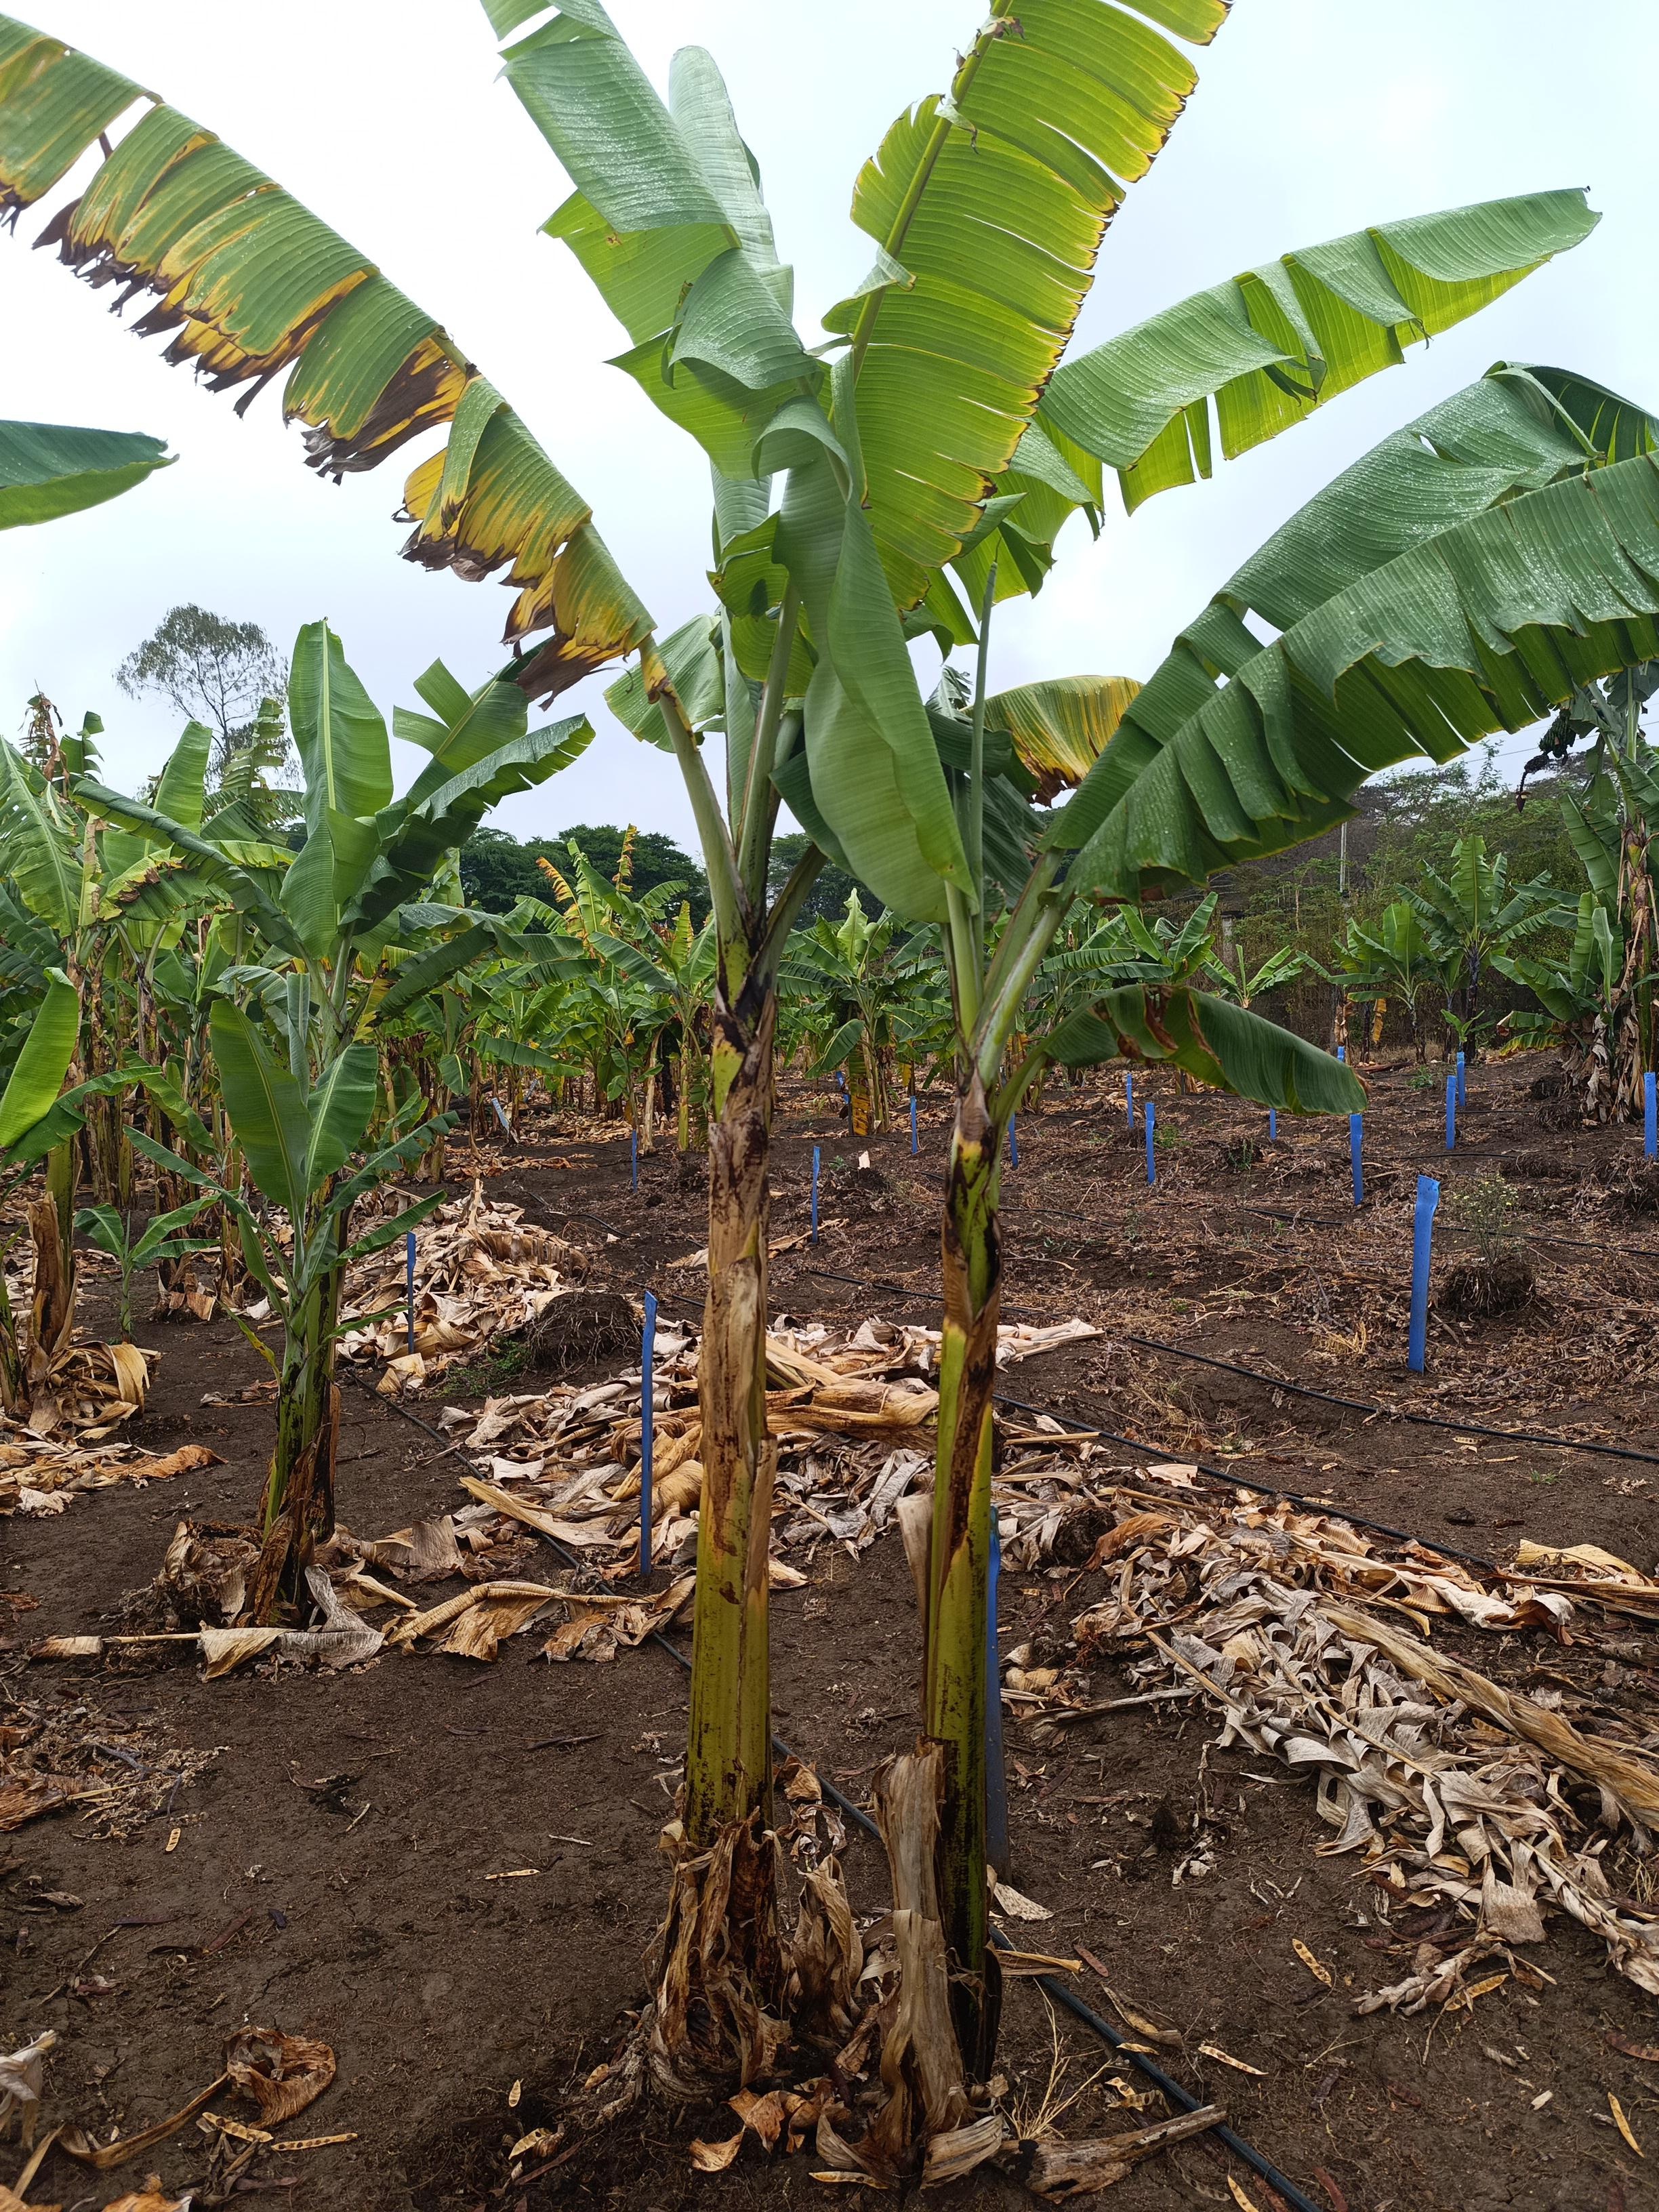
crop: banana
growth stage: vegetative
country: Tanzania
